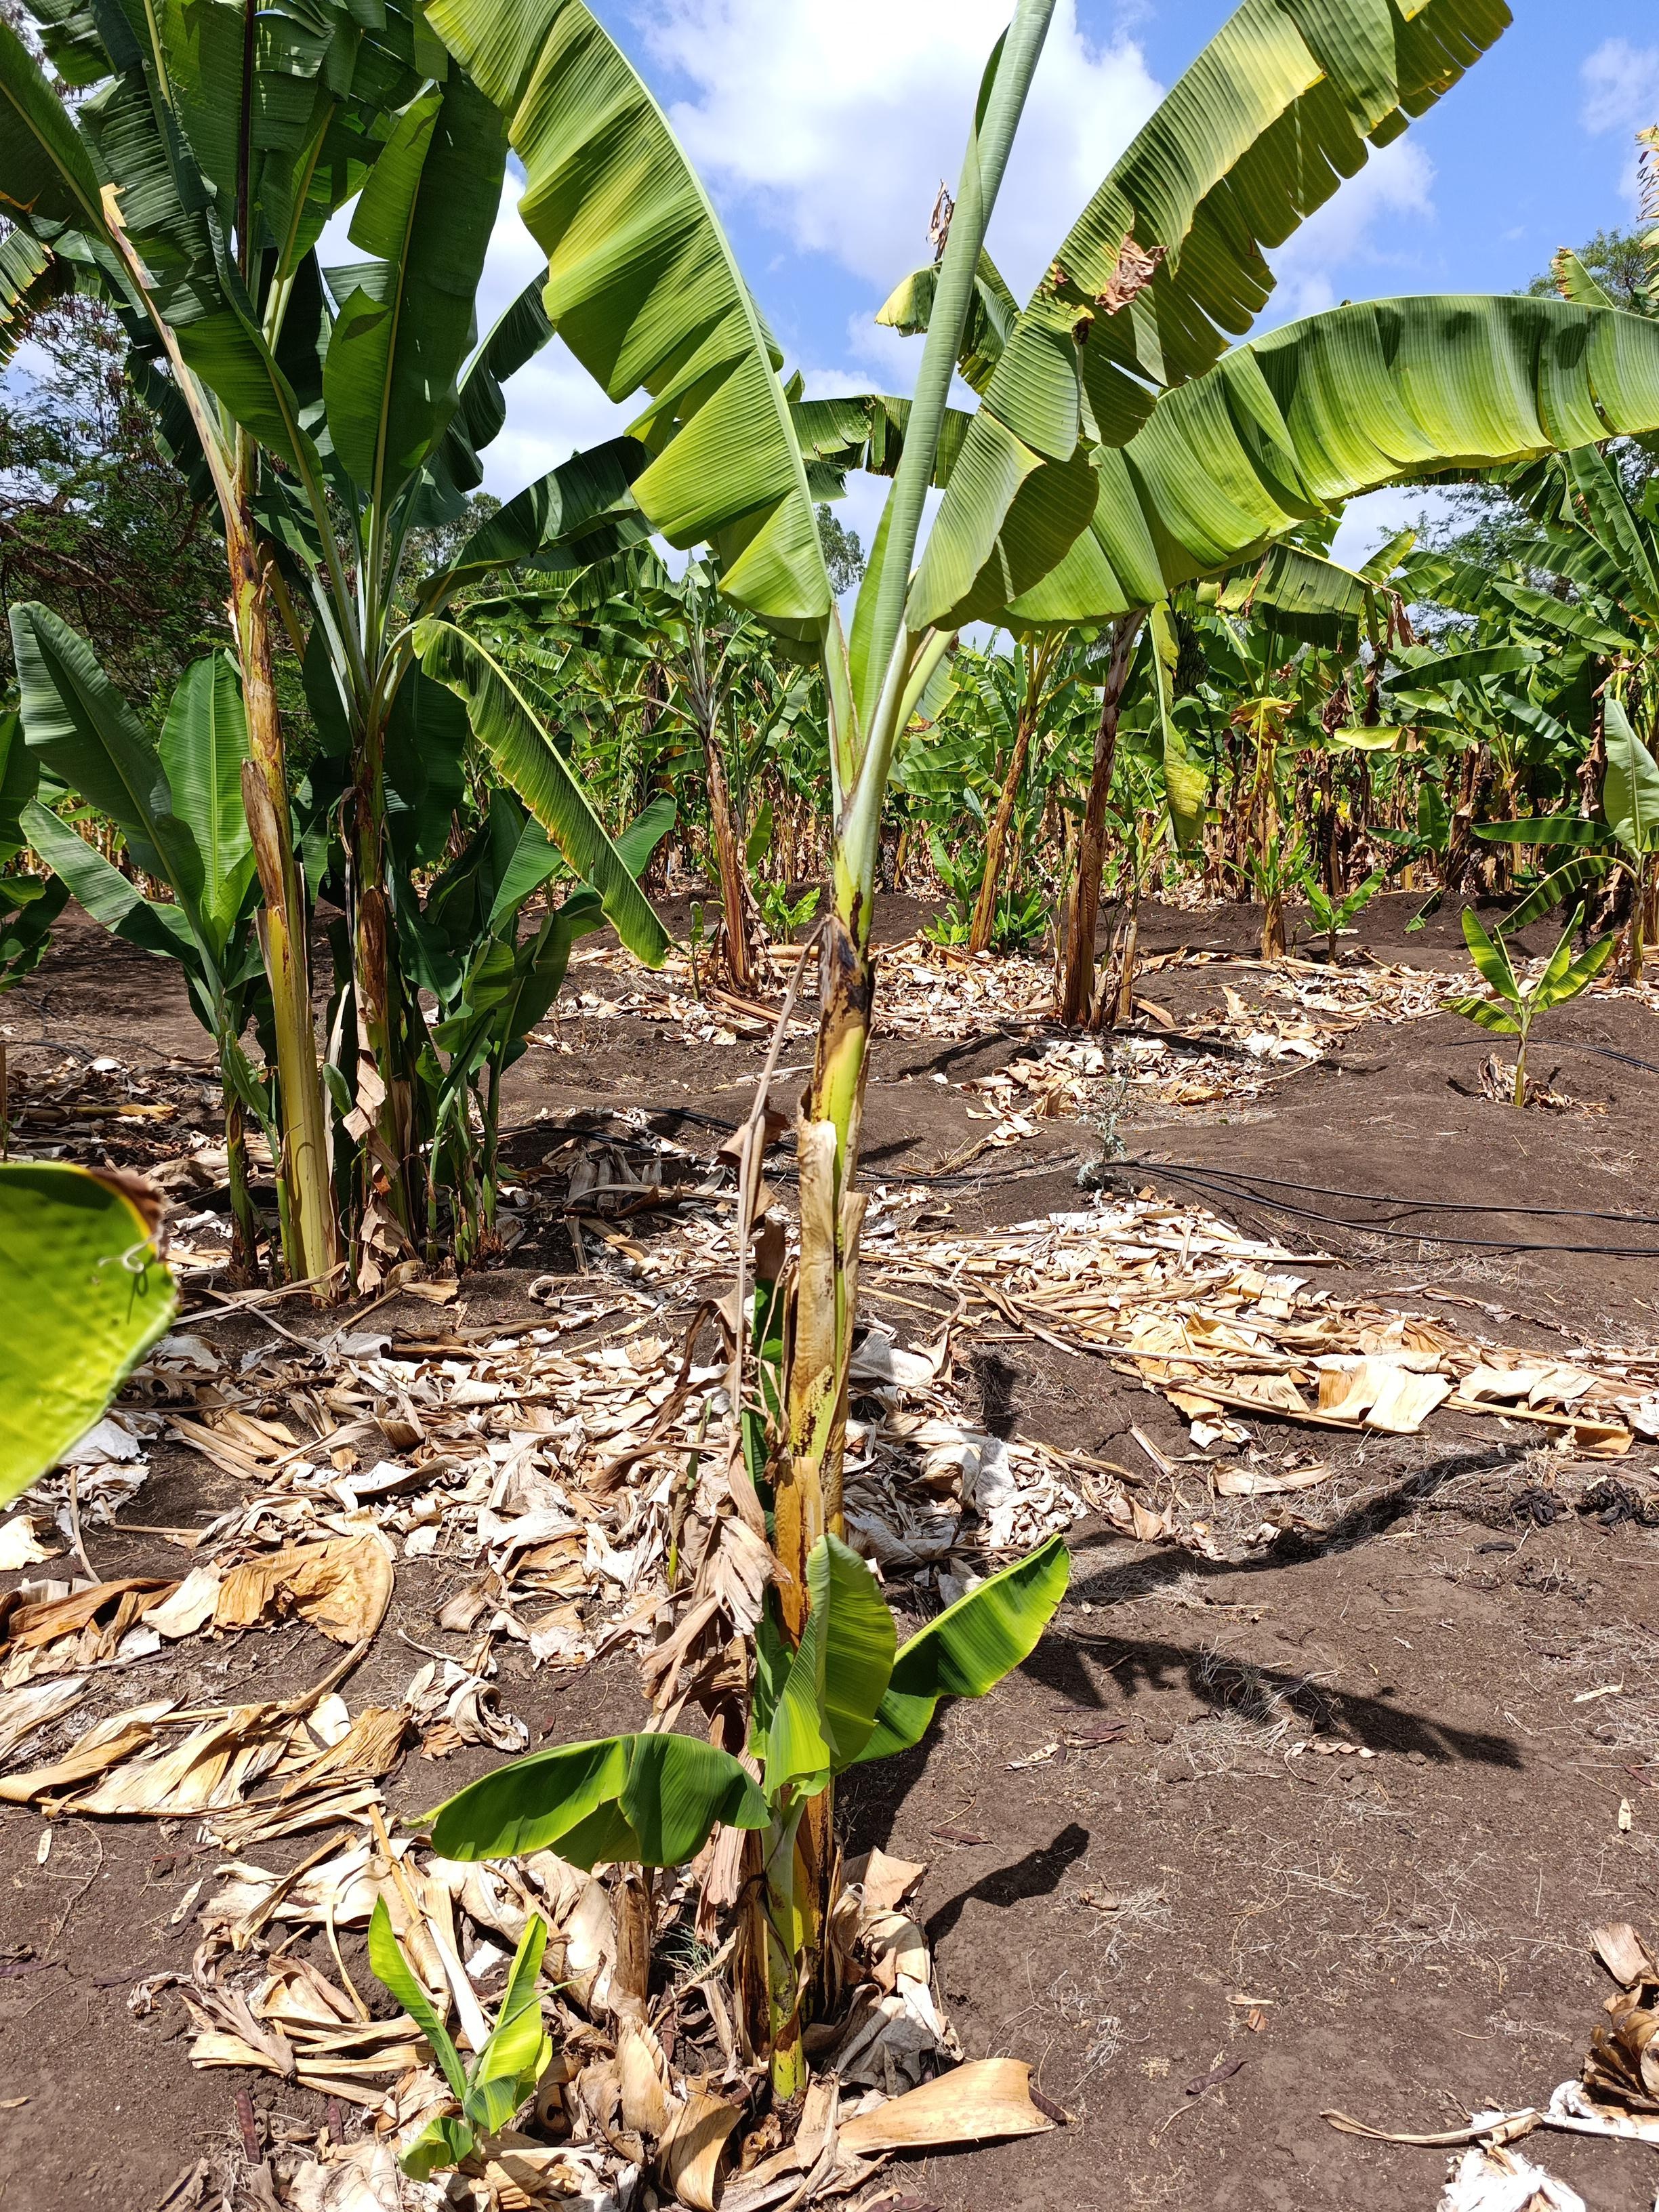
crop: banana
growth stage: vegetative
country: Tanzania
